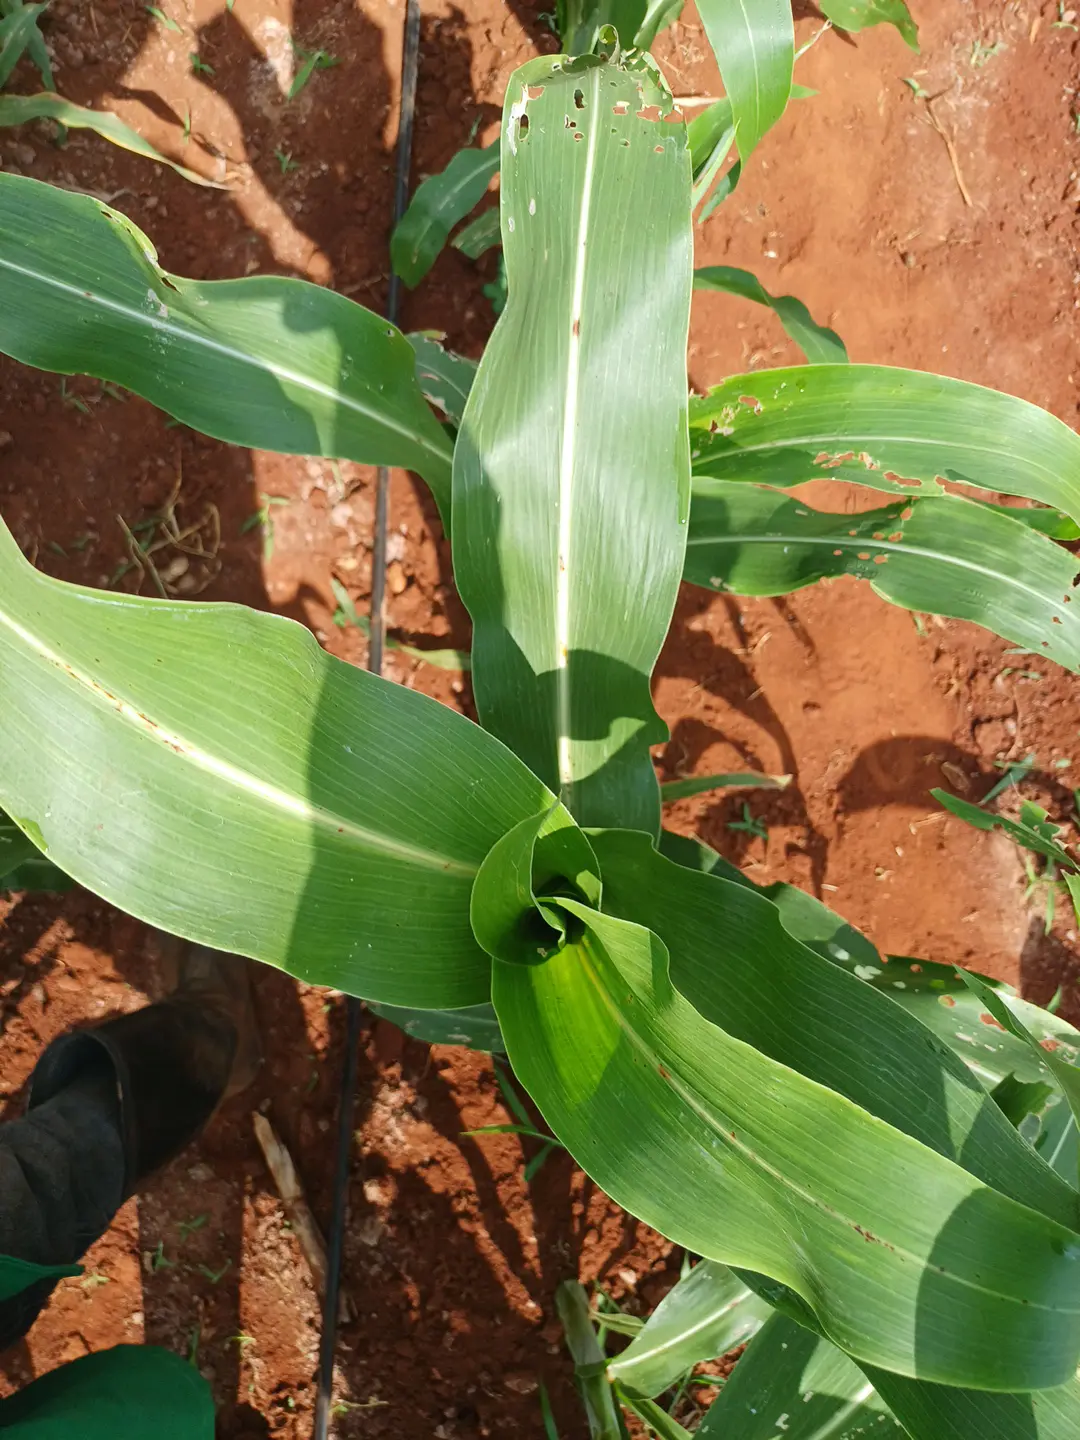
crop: sorghum
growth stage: elongation stem
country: Kenya
